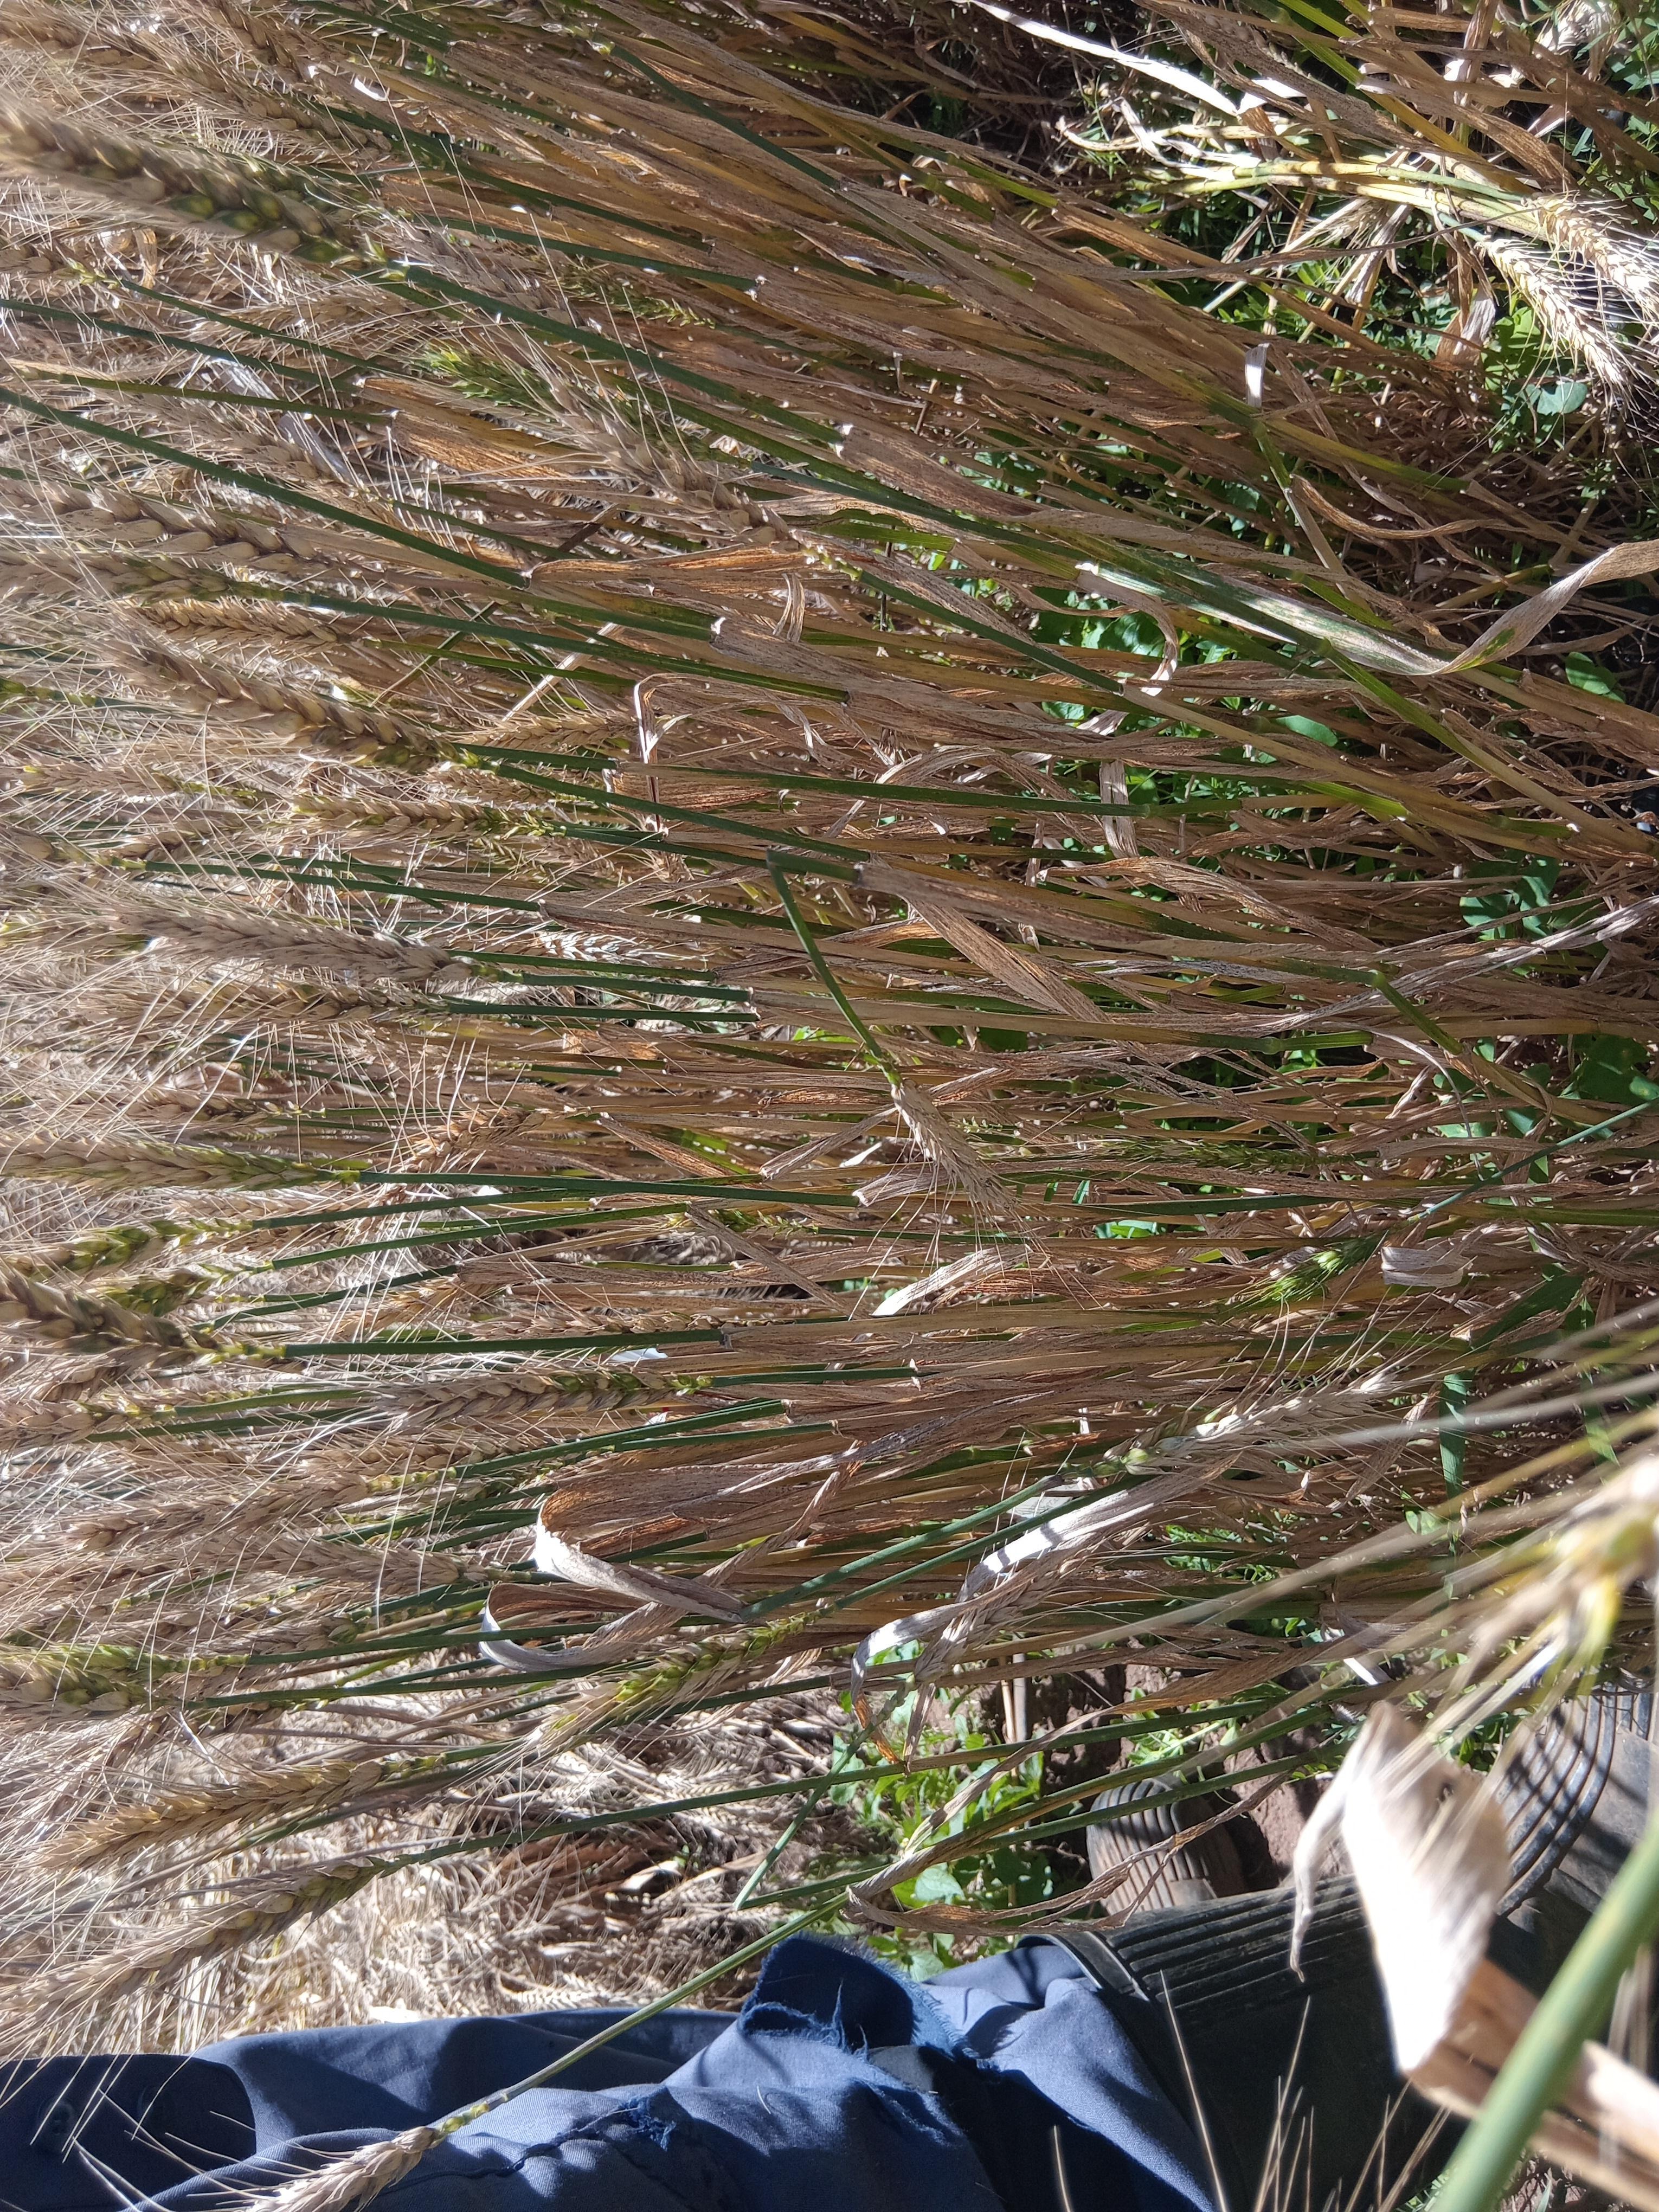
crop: wheat
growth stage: maturity
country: Kenya
